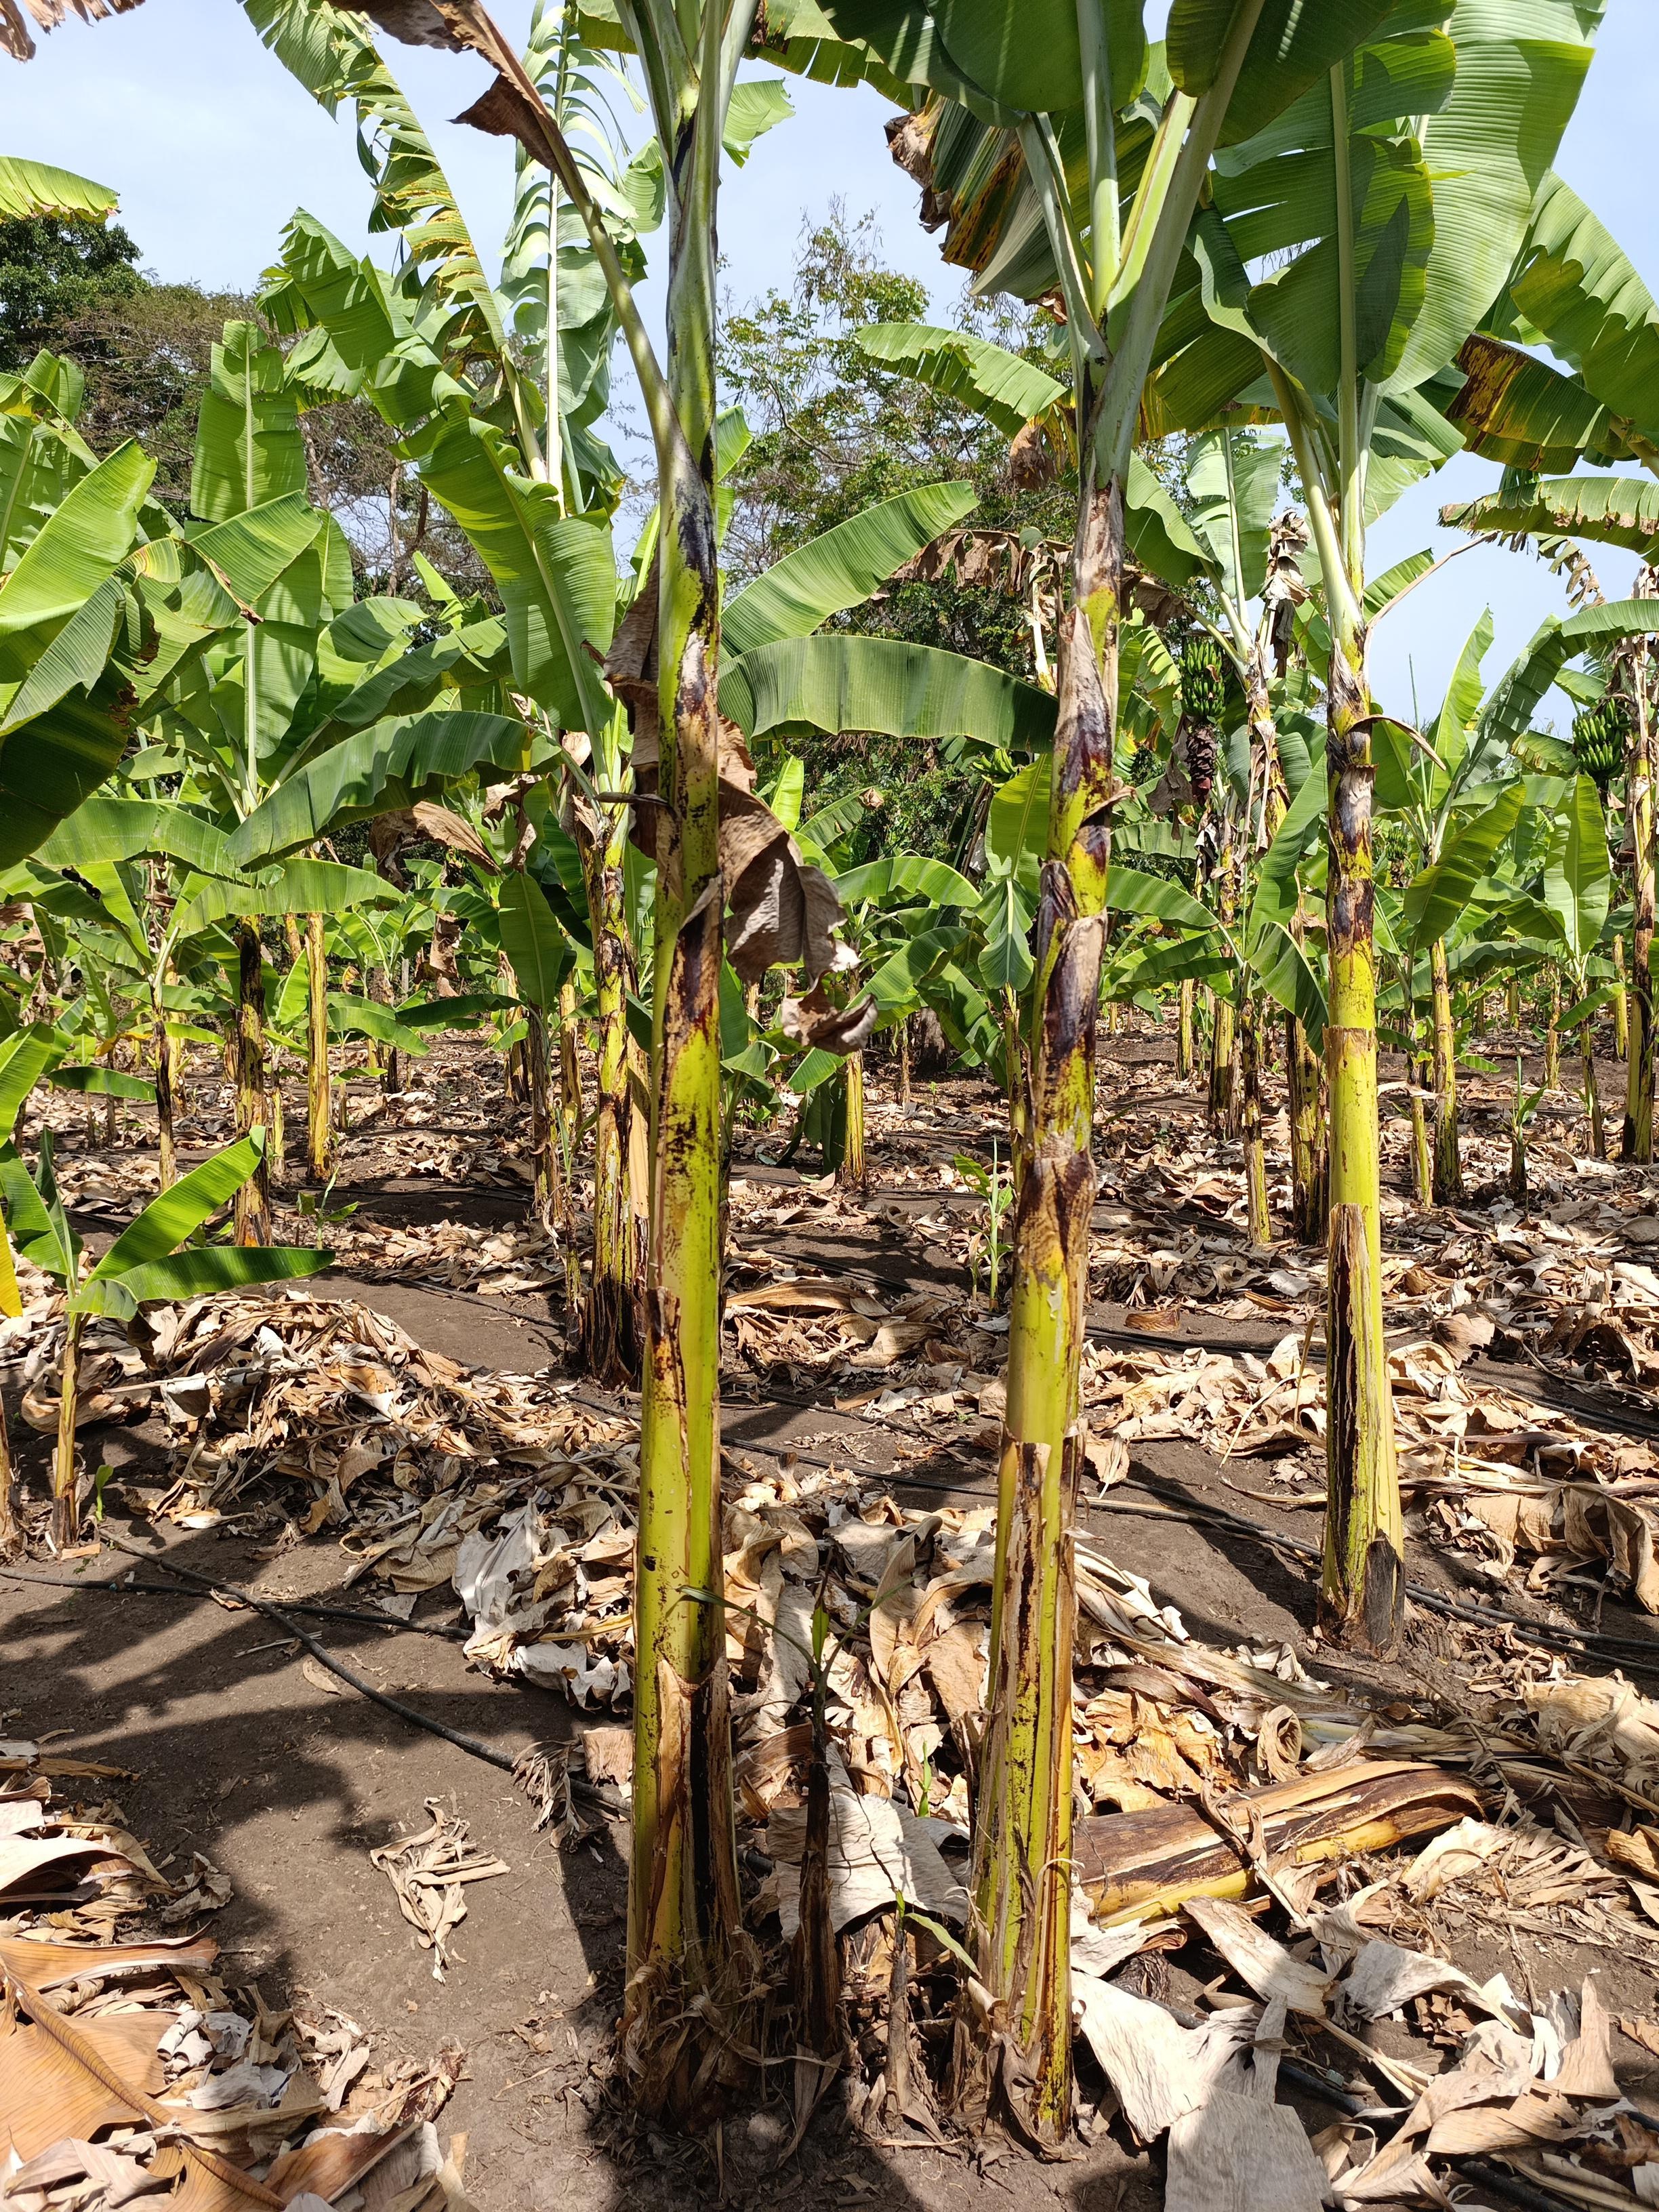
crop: banana
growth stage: vegetative
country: Tanzania
